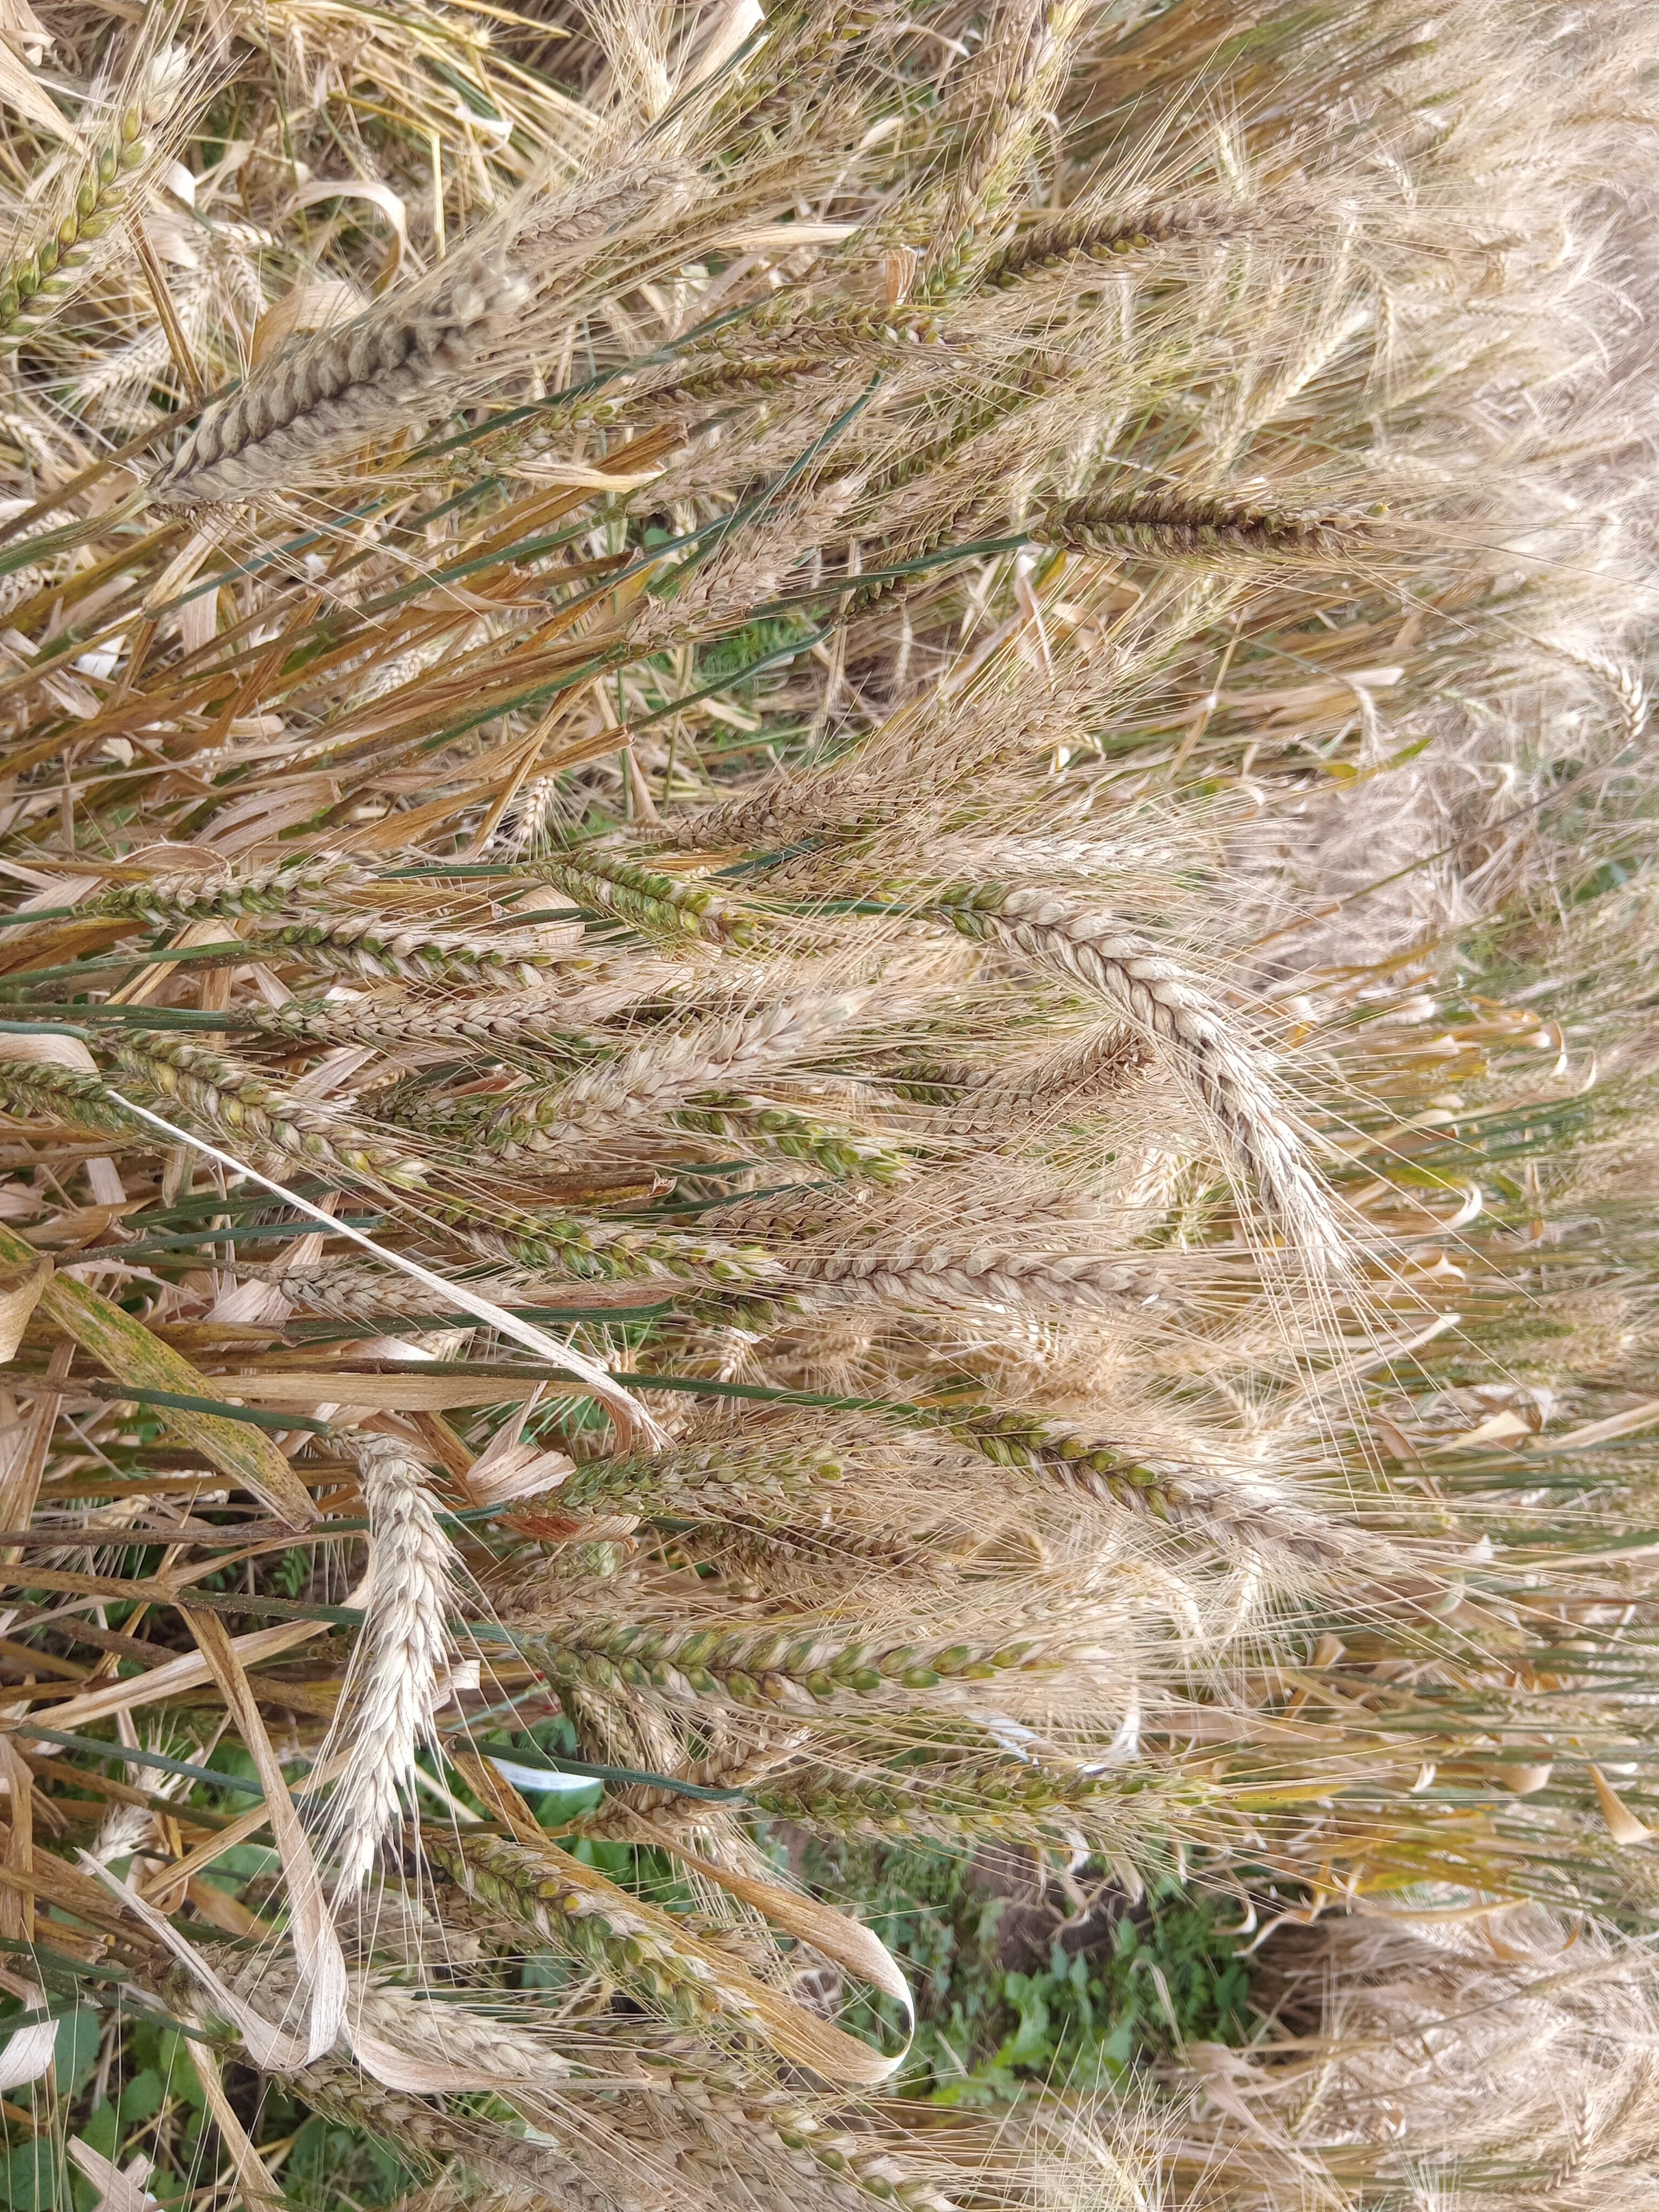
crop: wheat
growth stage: maturity
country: Kenya
